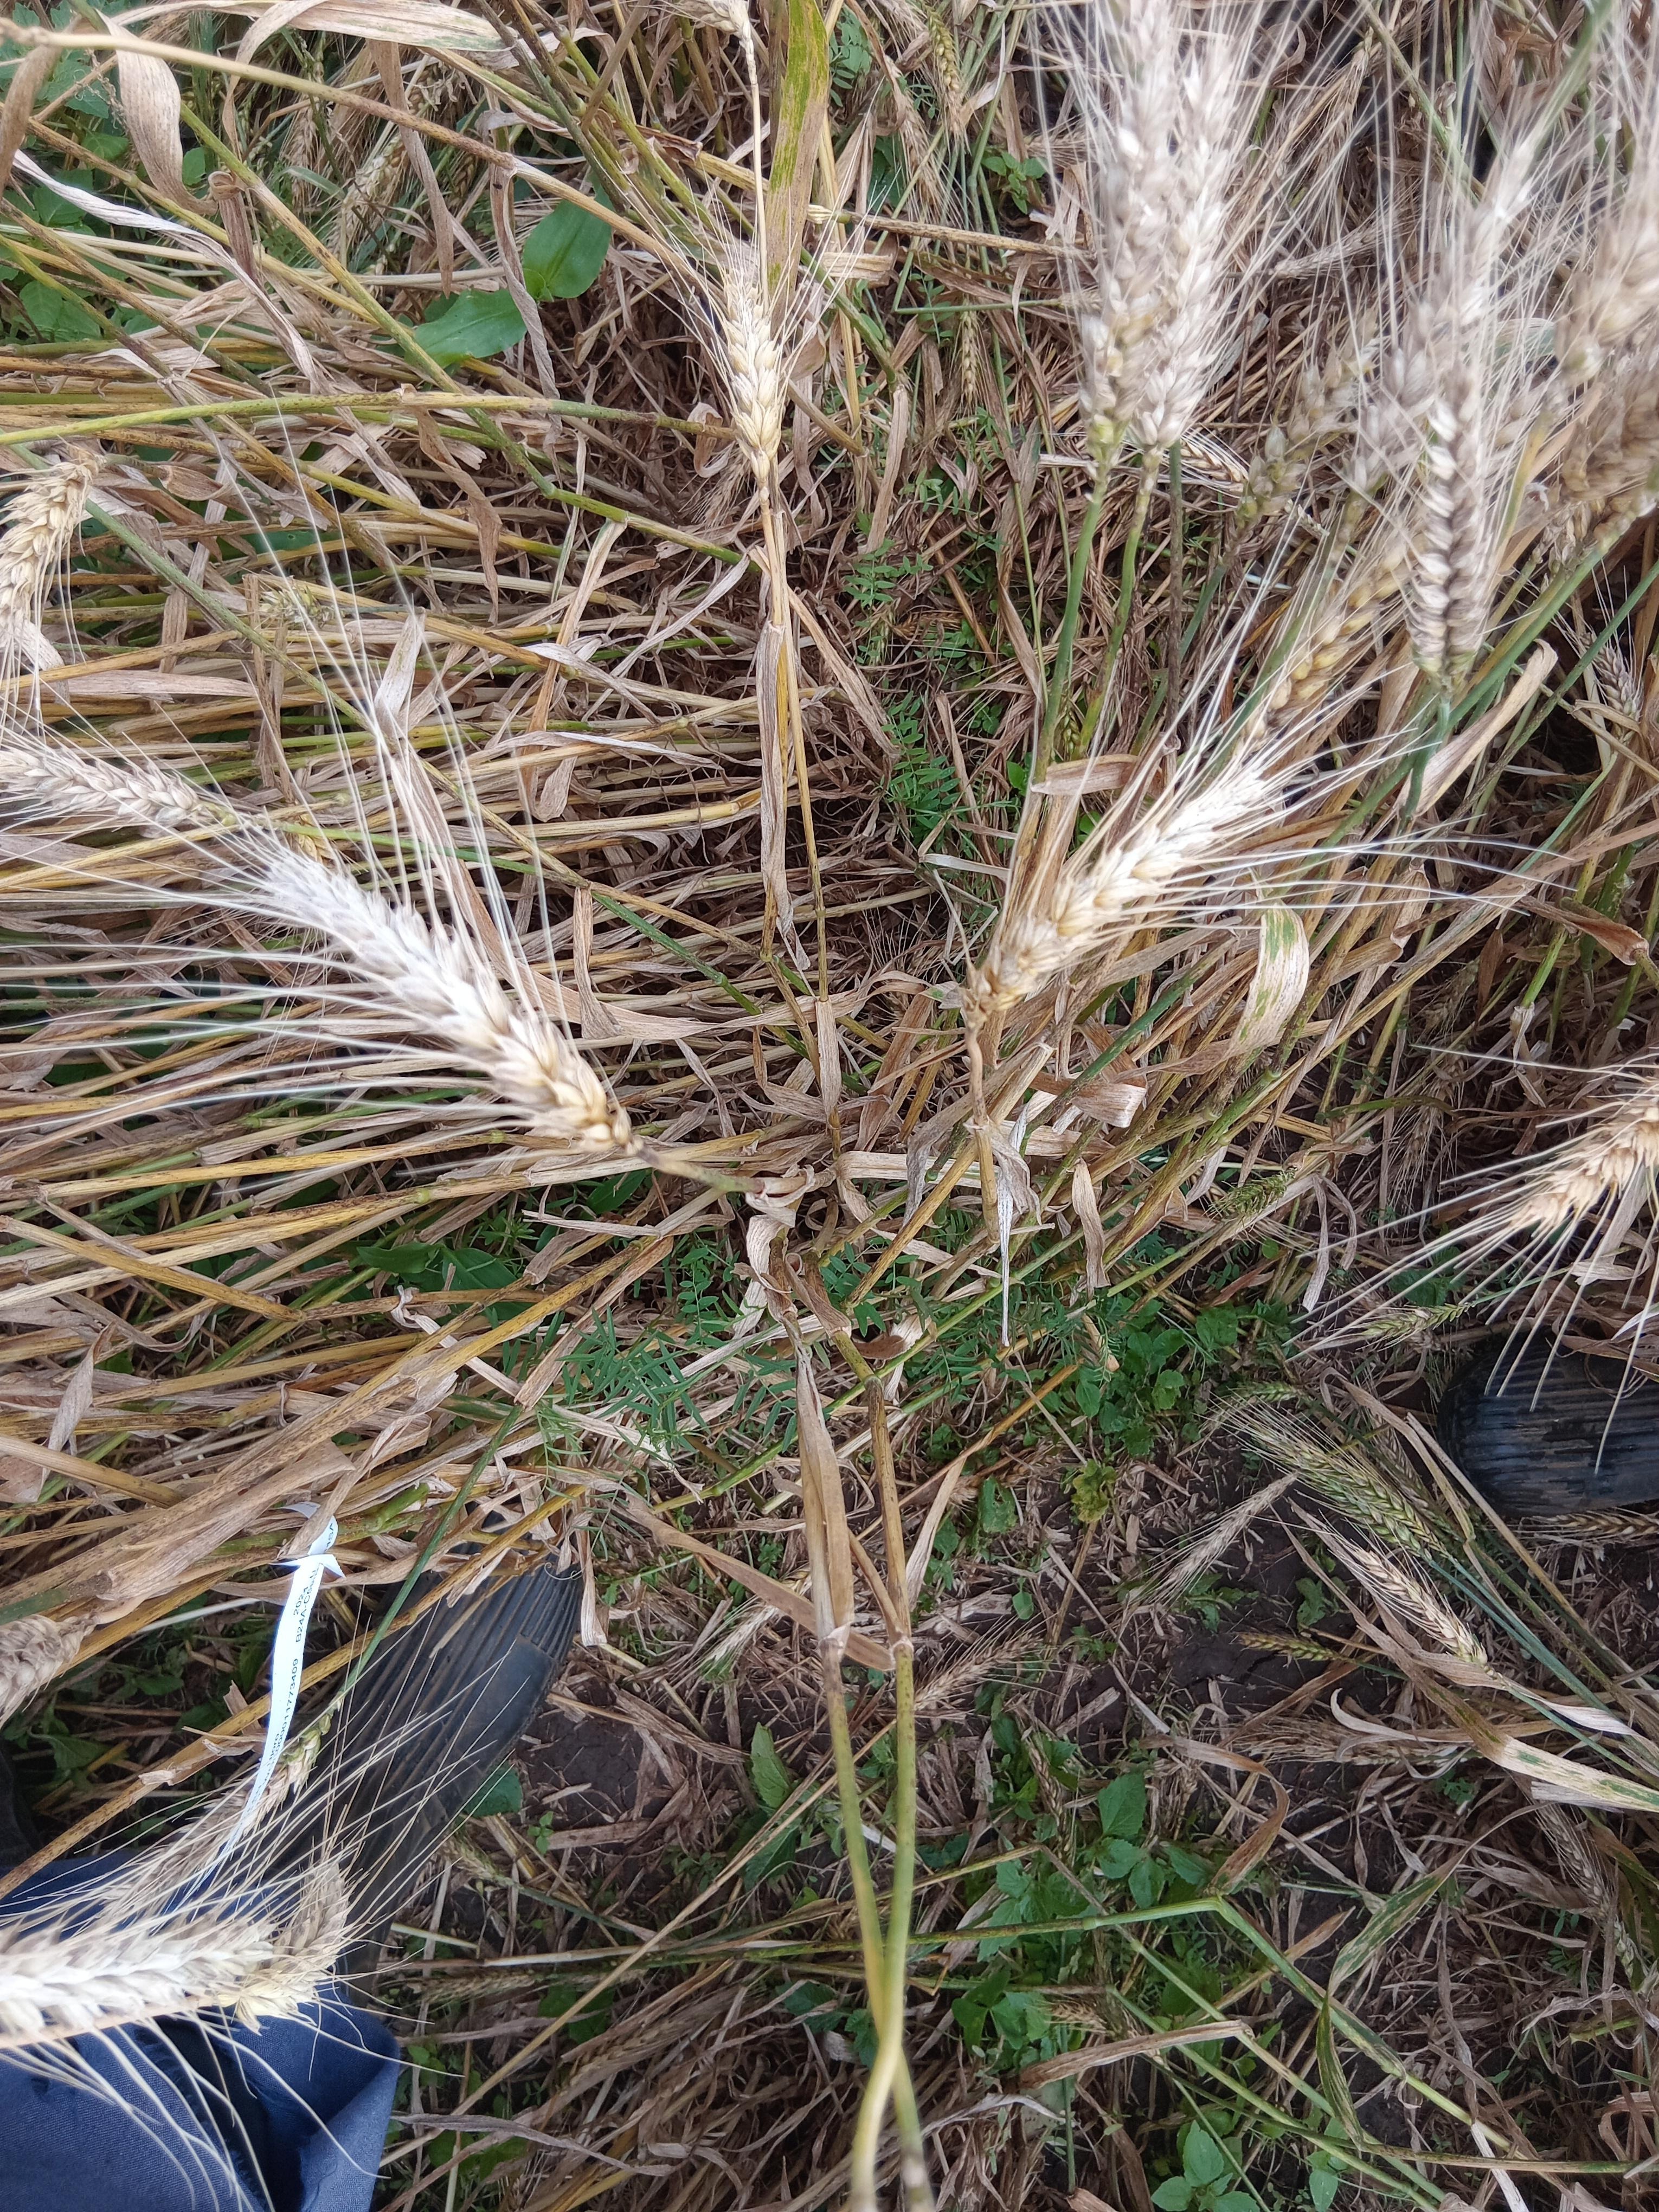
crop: wheat
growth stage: maturity
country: Kenya
